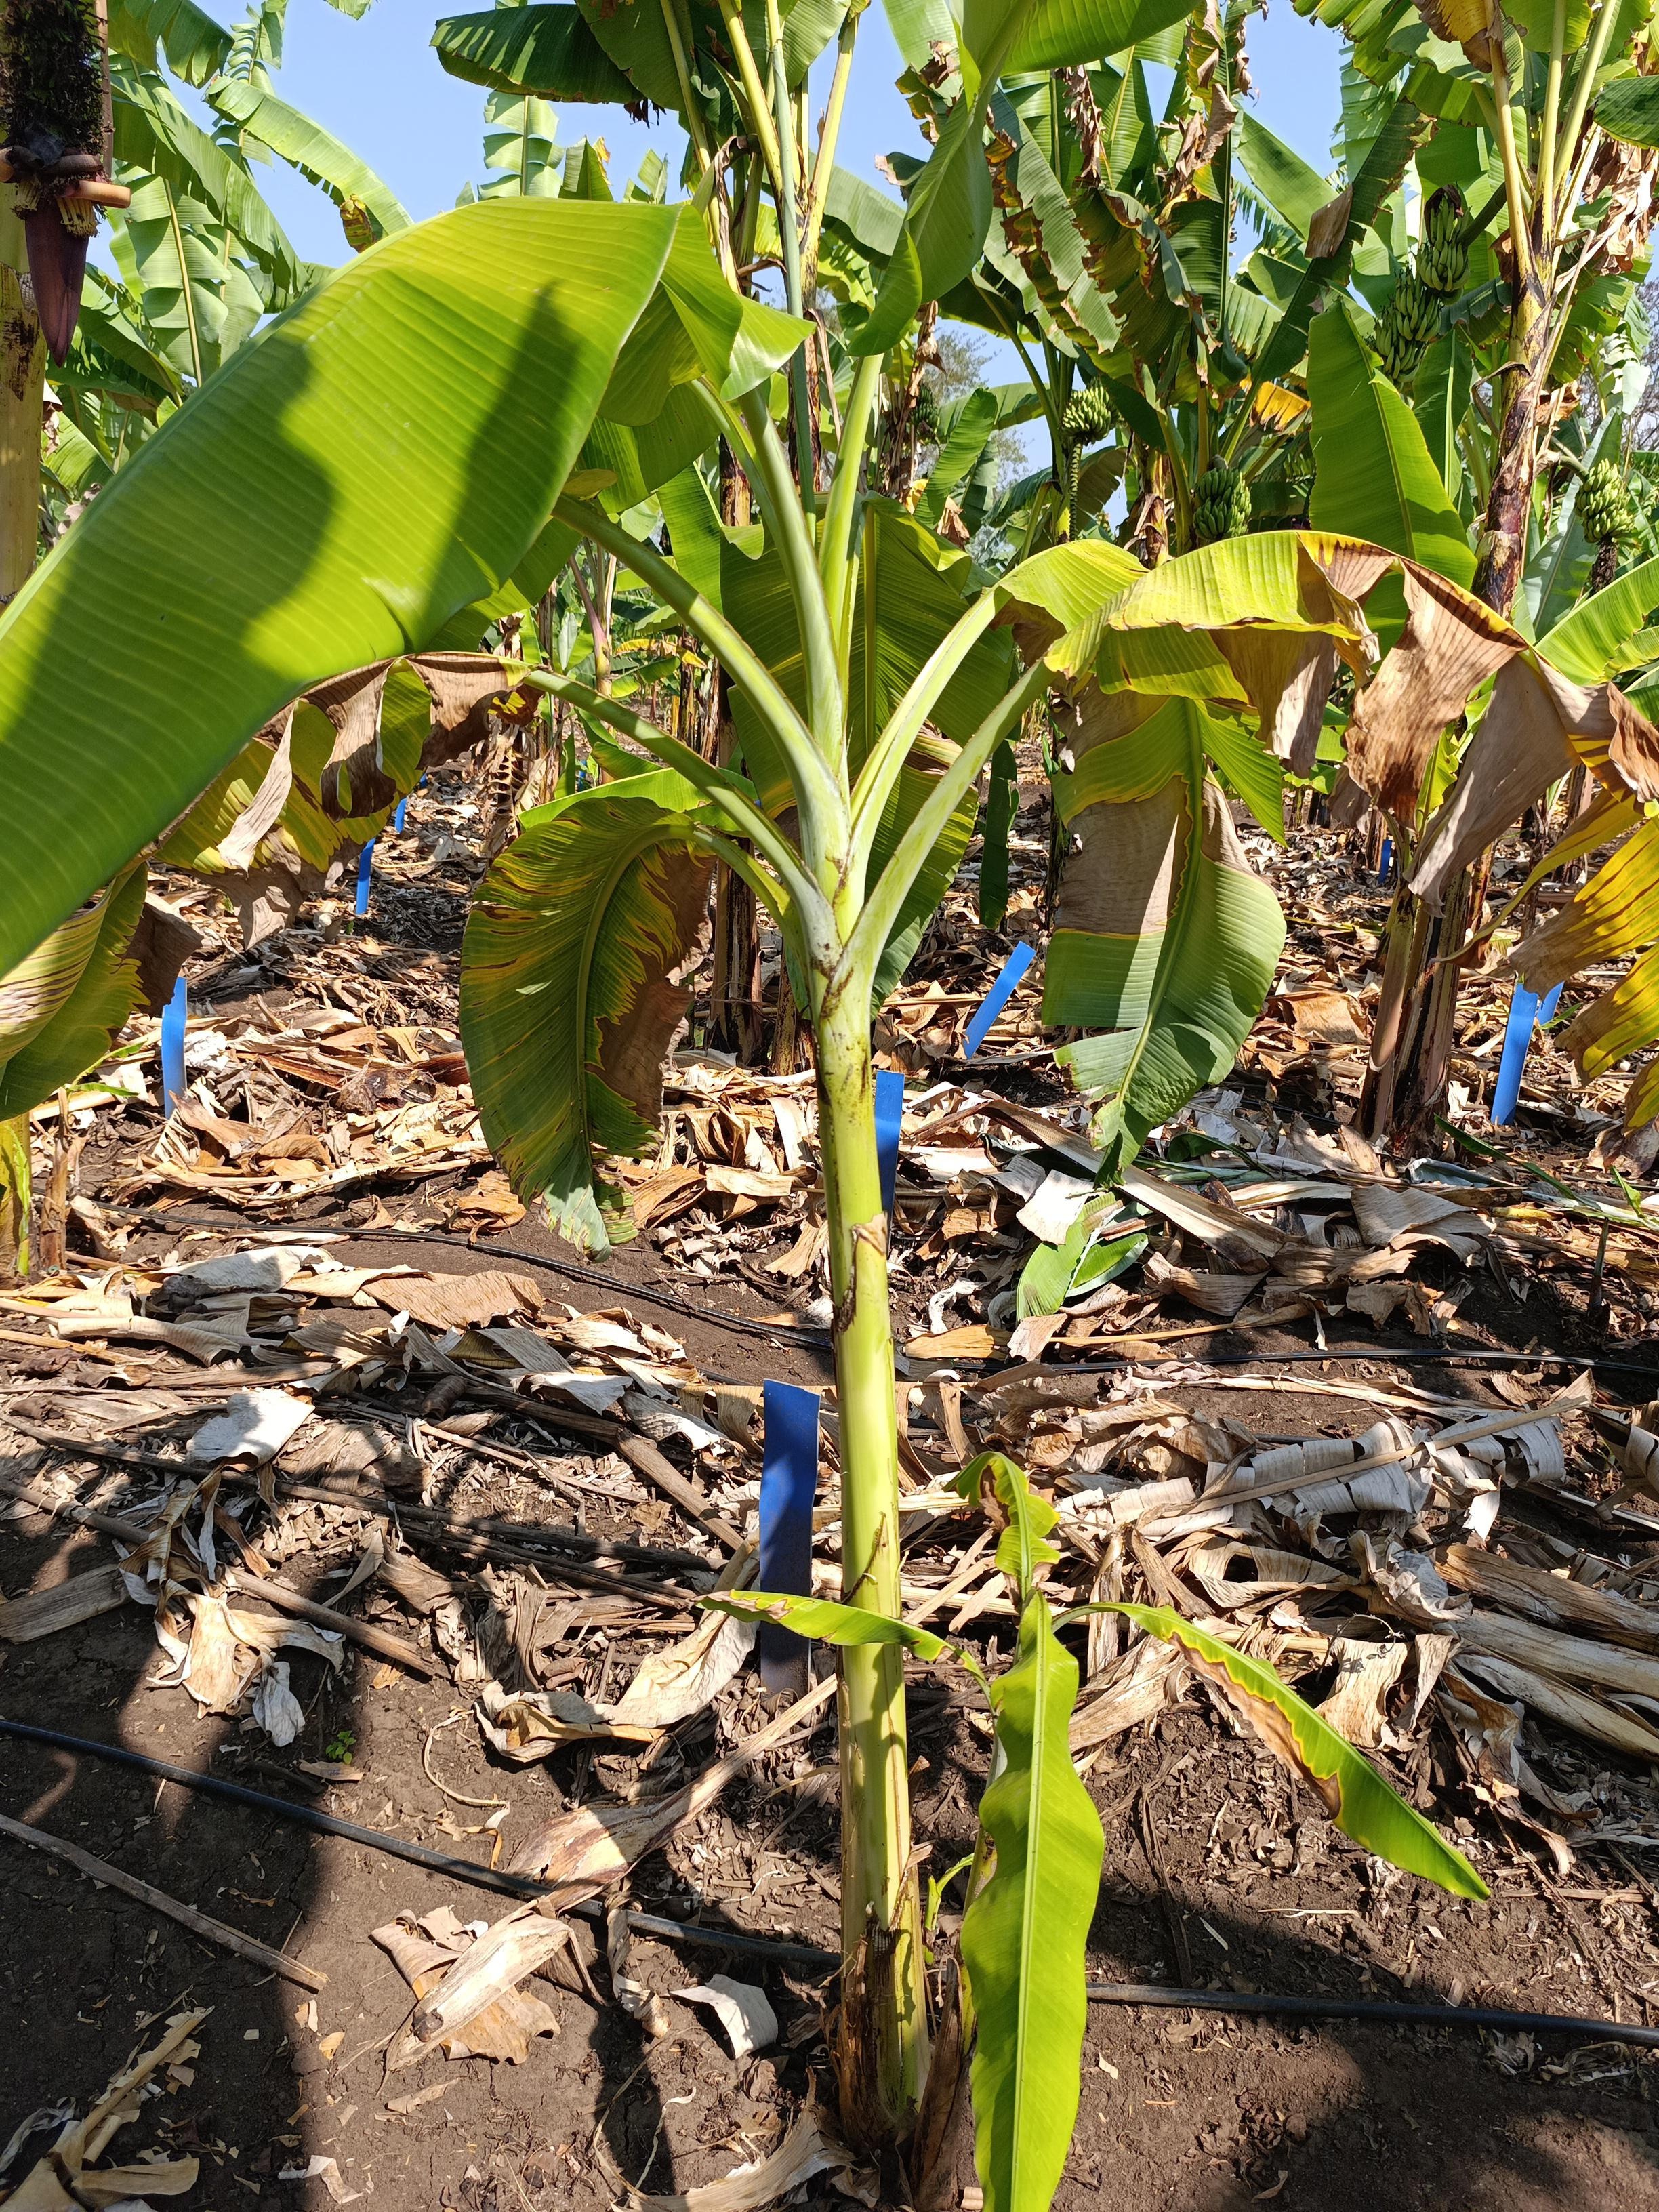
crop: banana
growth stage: vegetative
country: Tanzania
